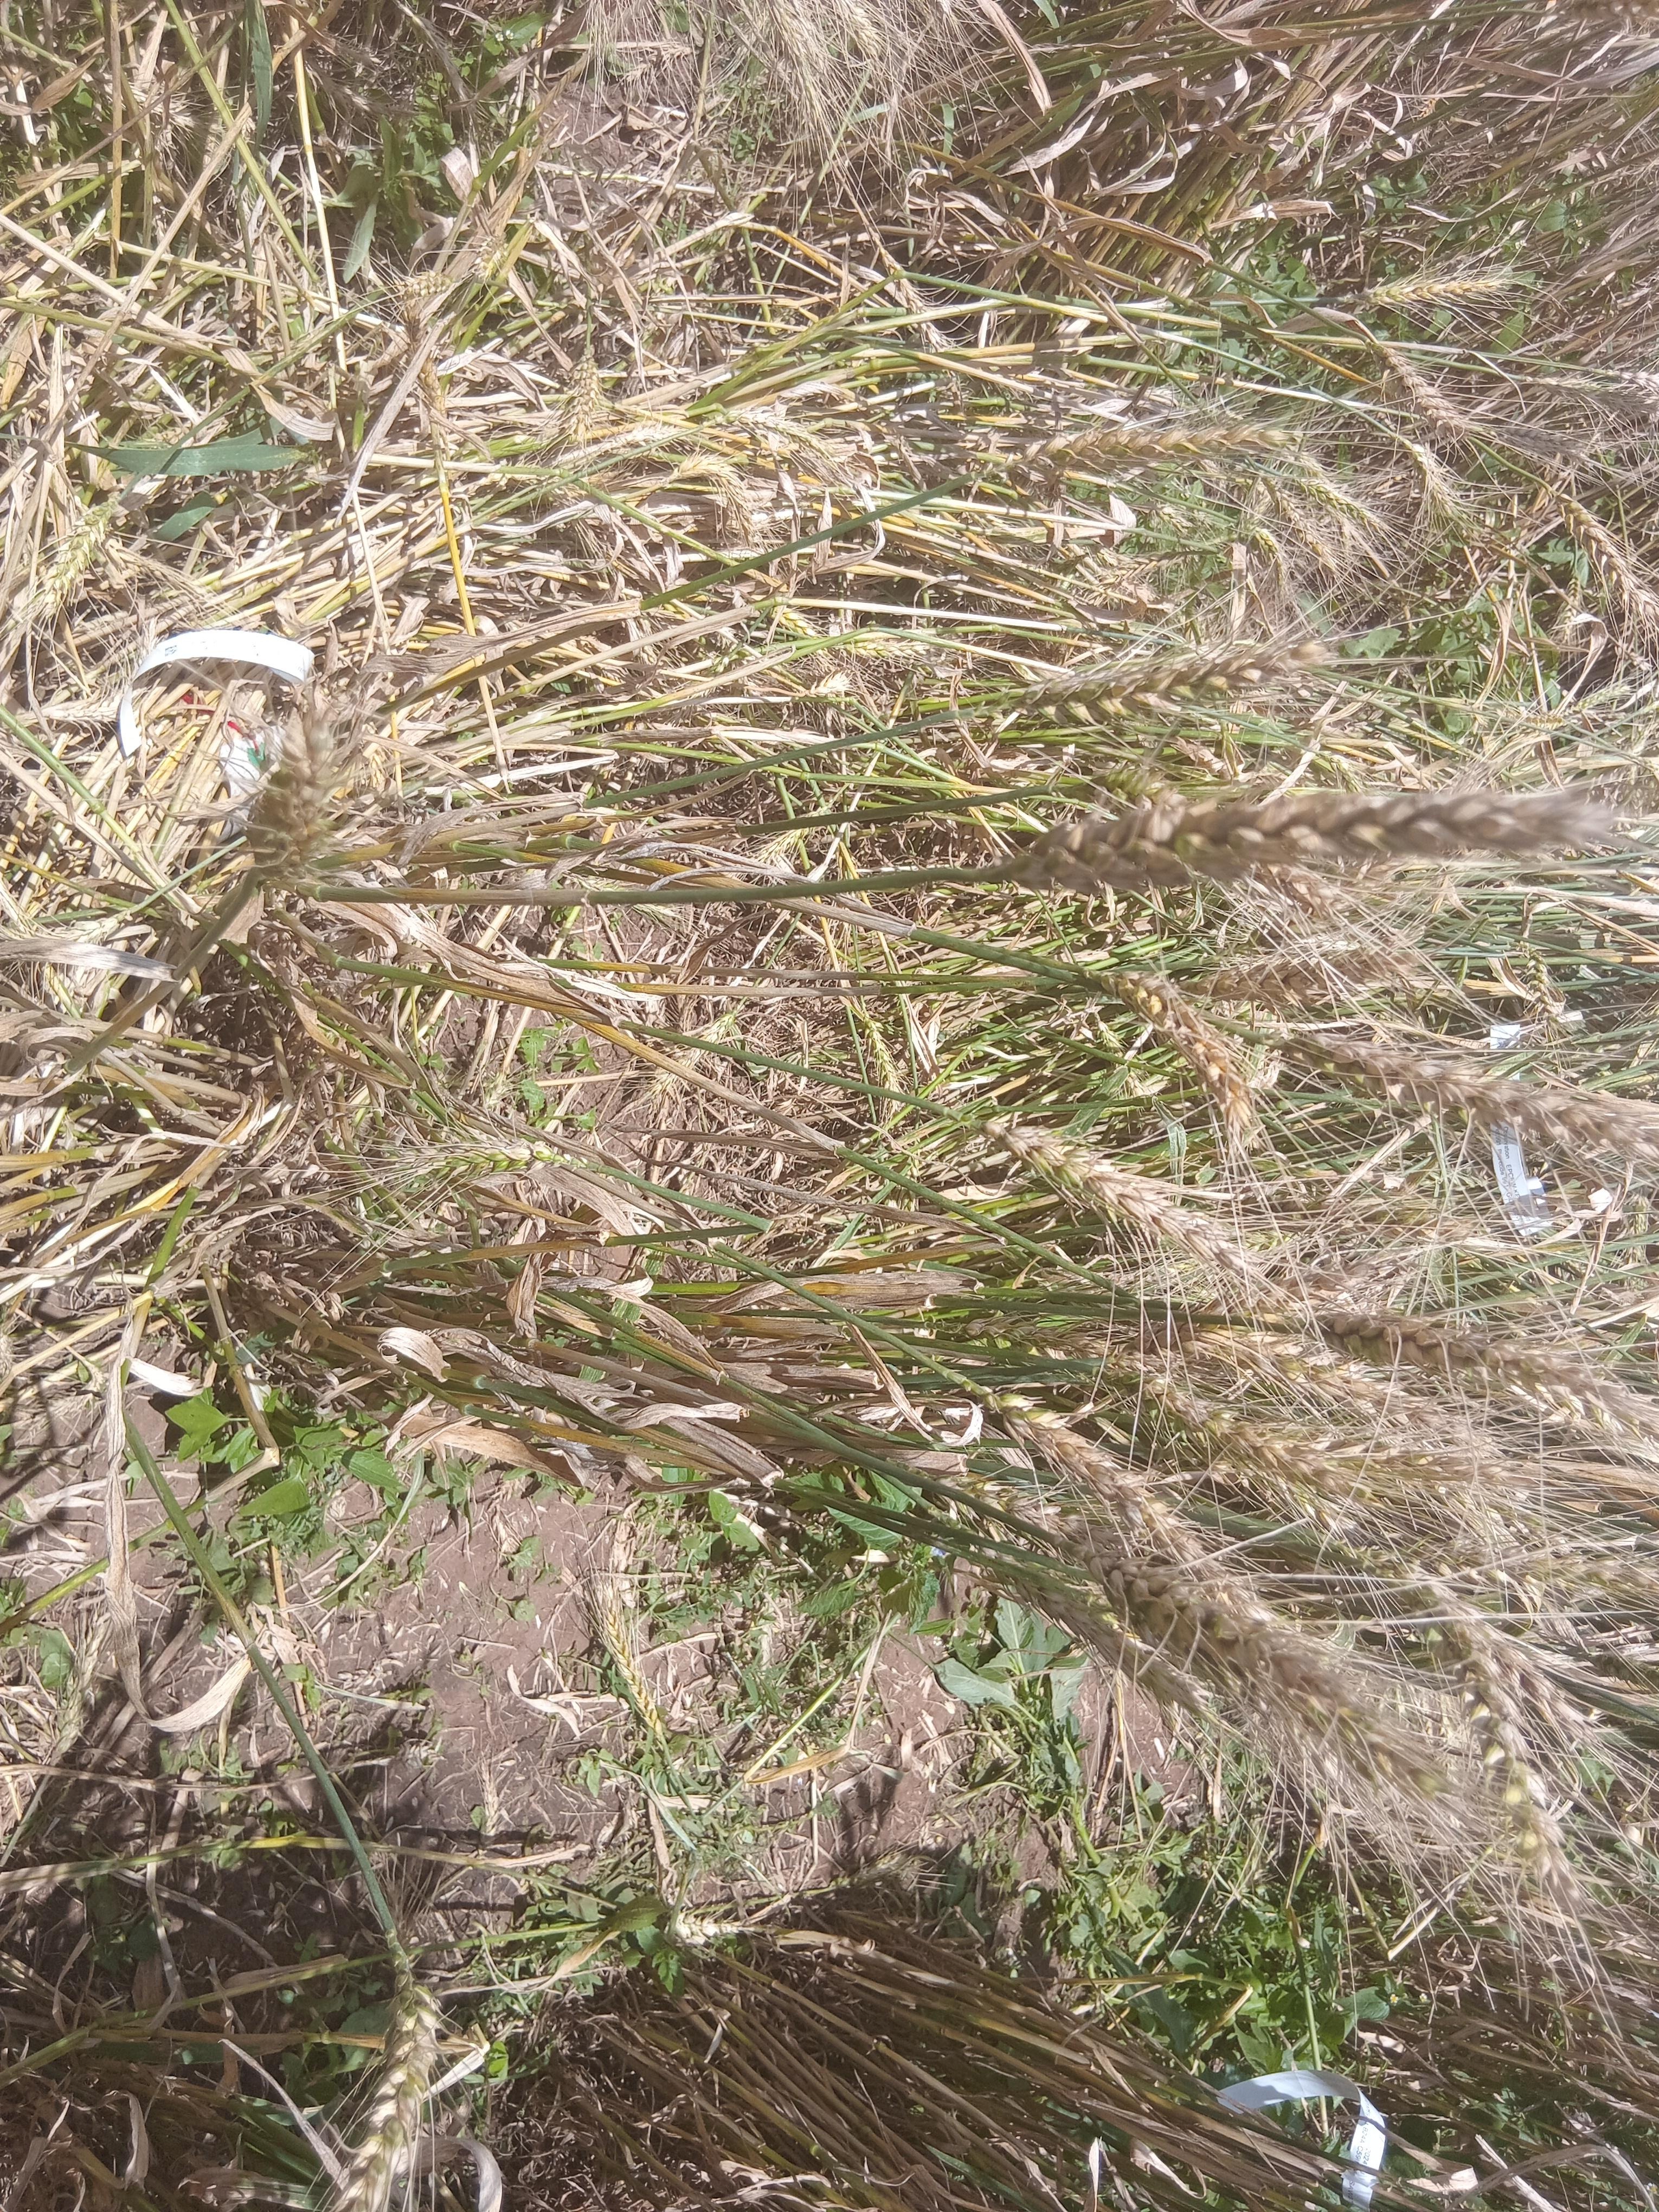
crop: wheat
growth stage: maturity
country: Kenya
